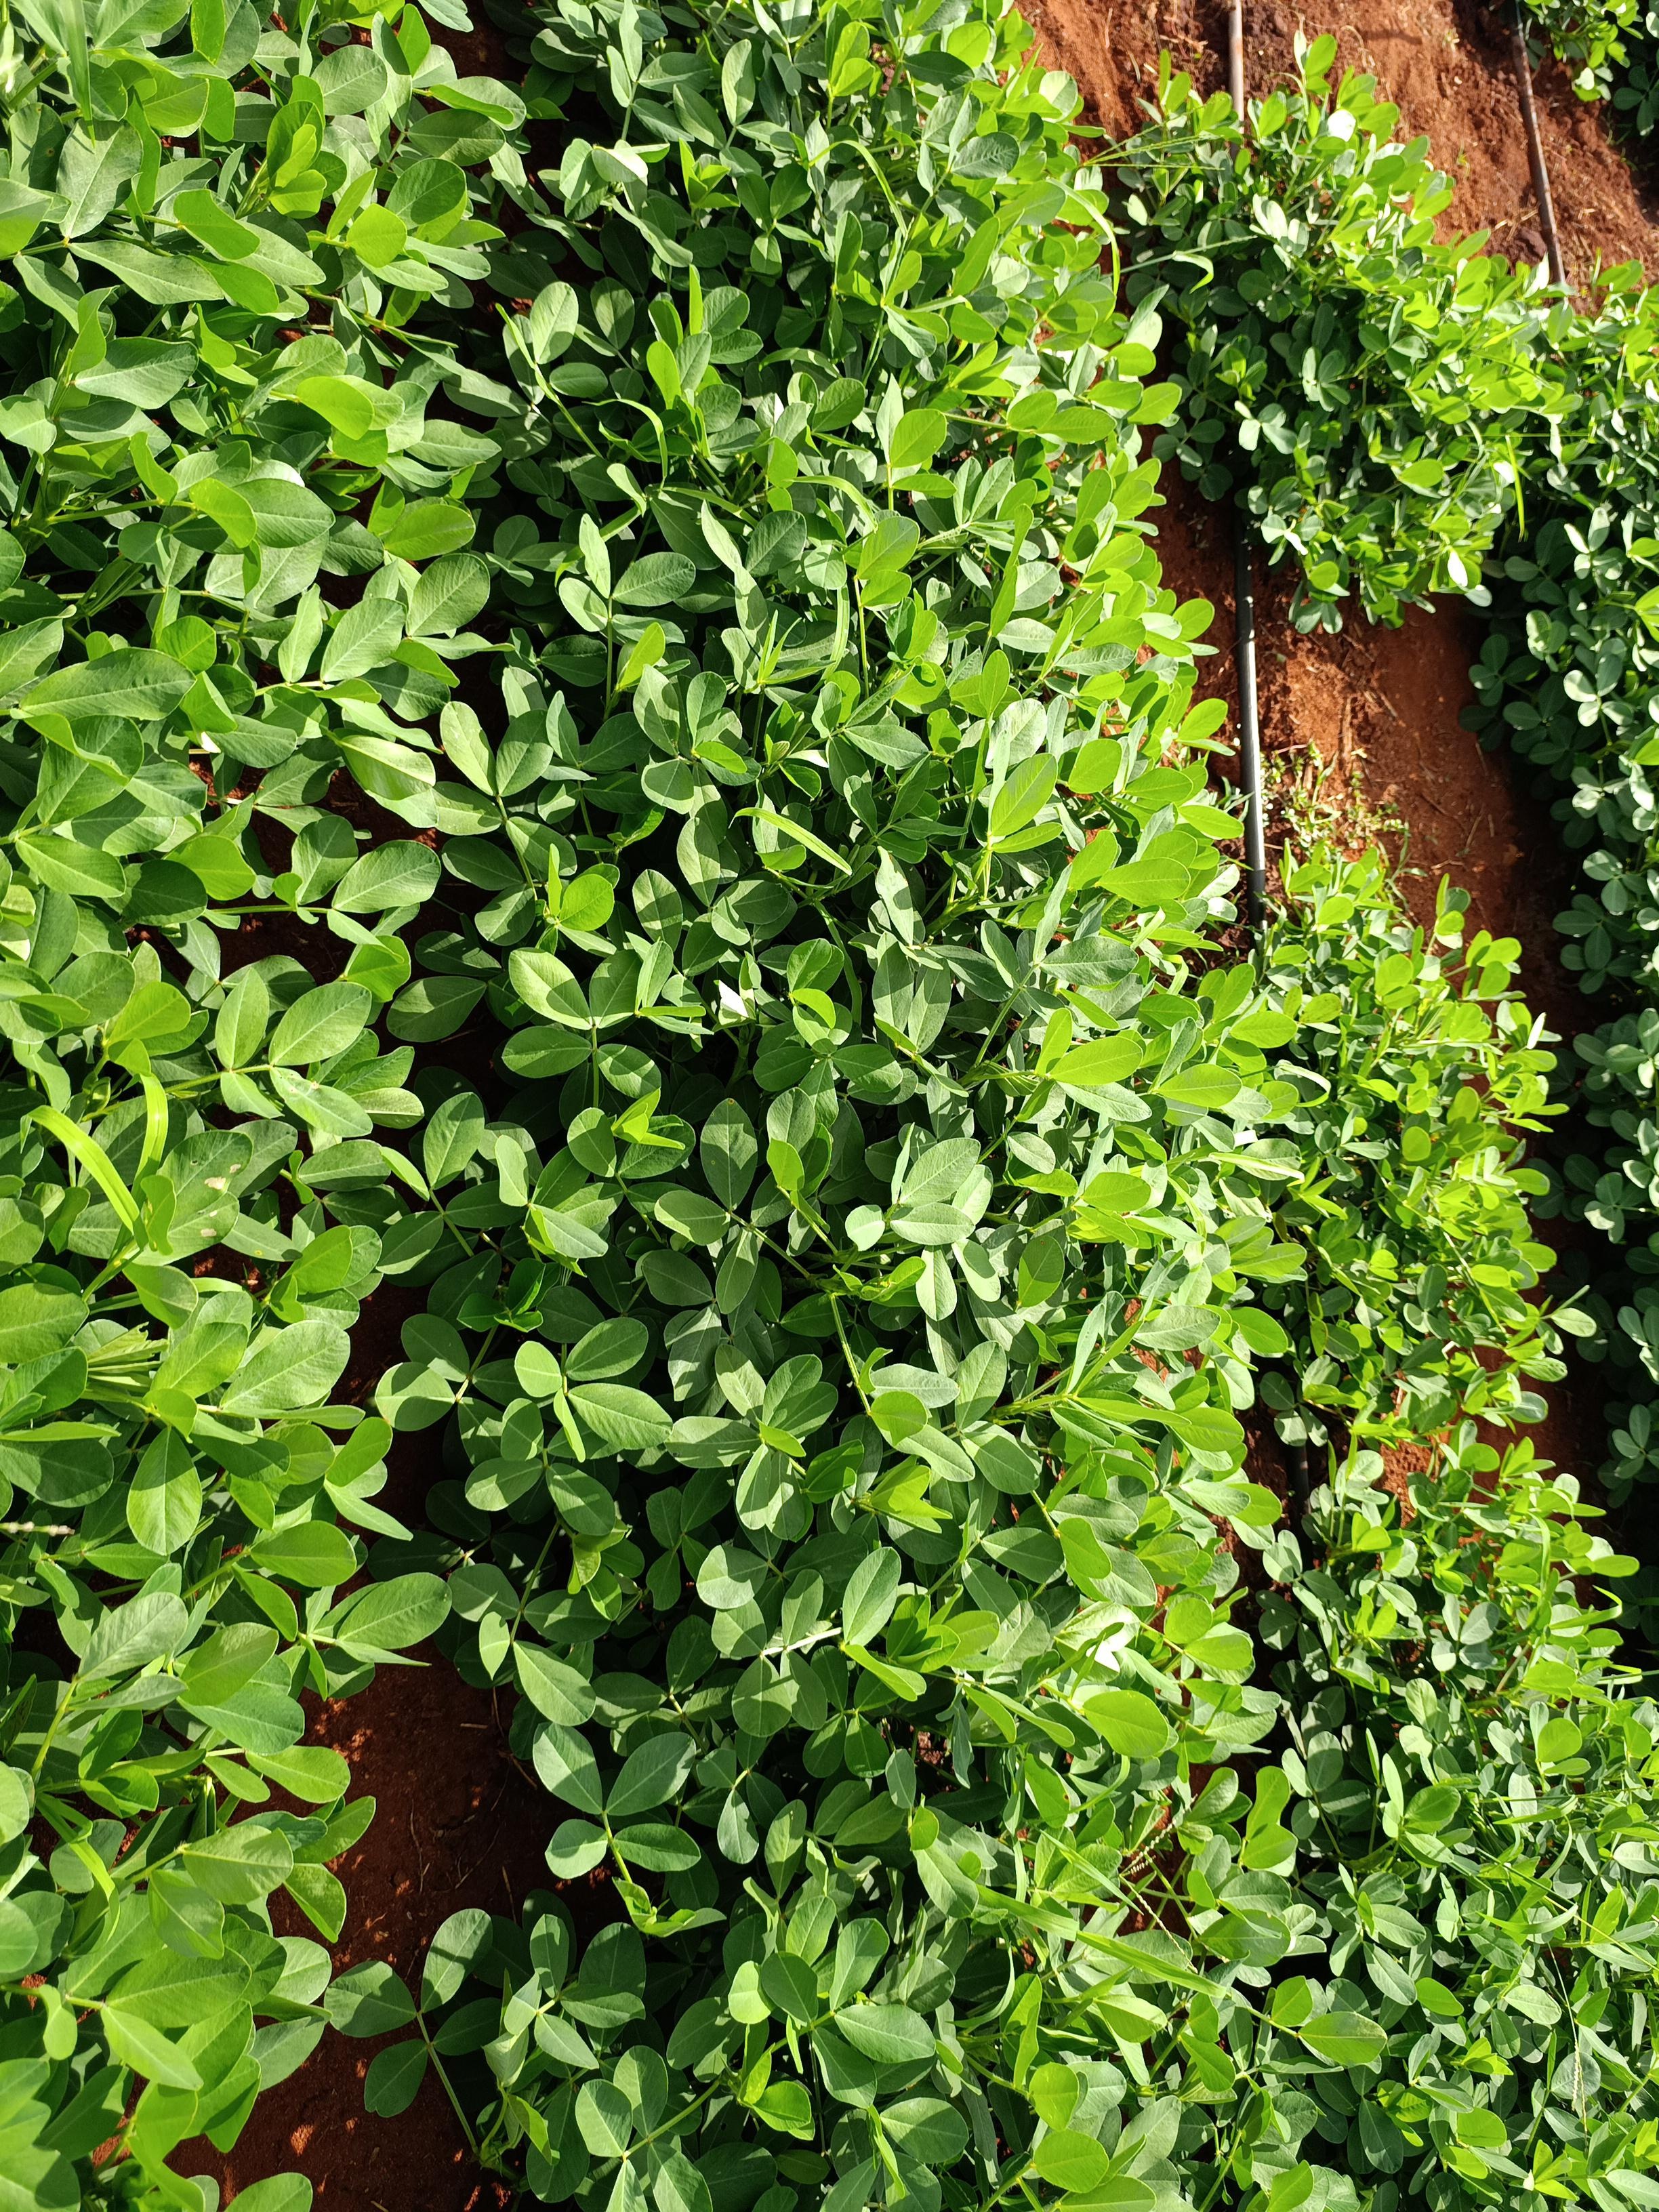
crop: groundnut
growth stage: flowering
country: Kenya
